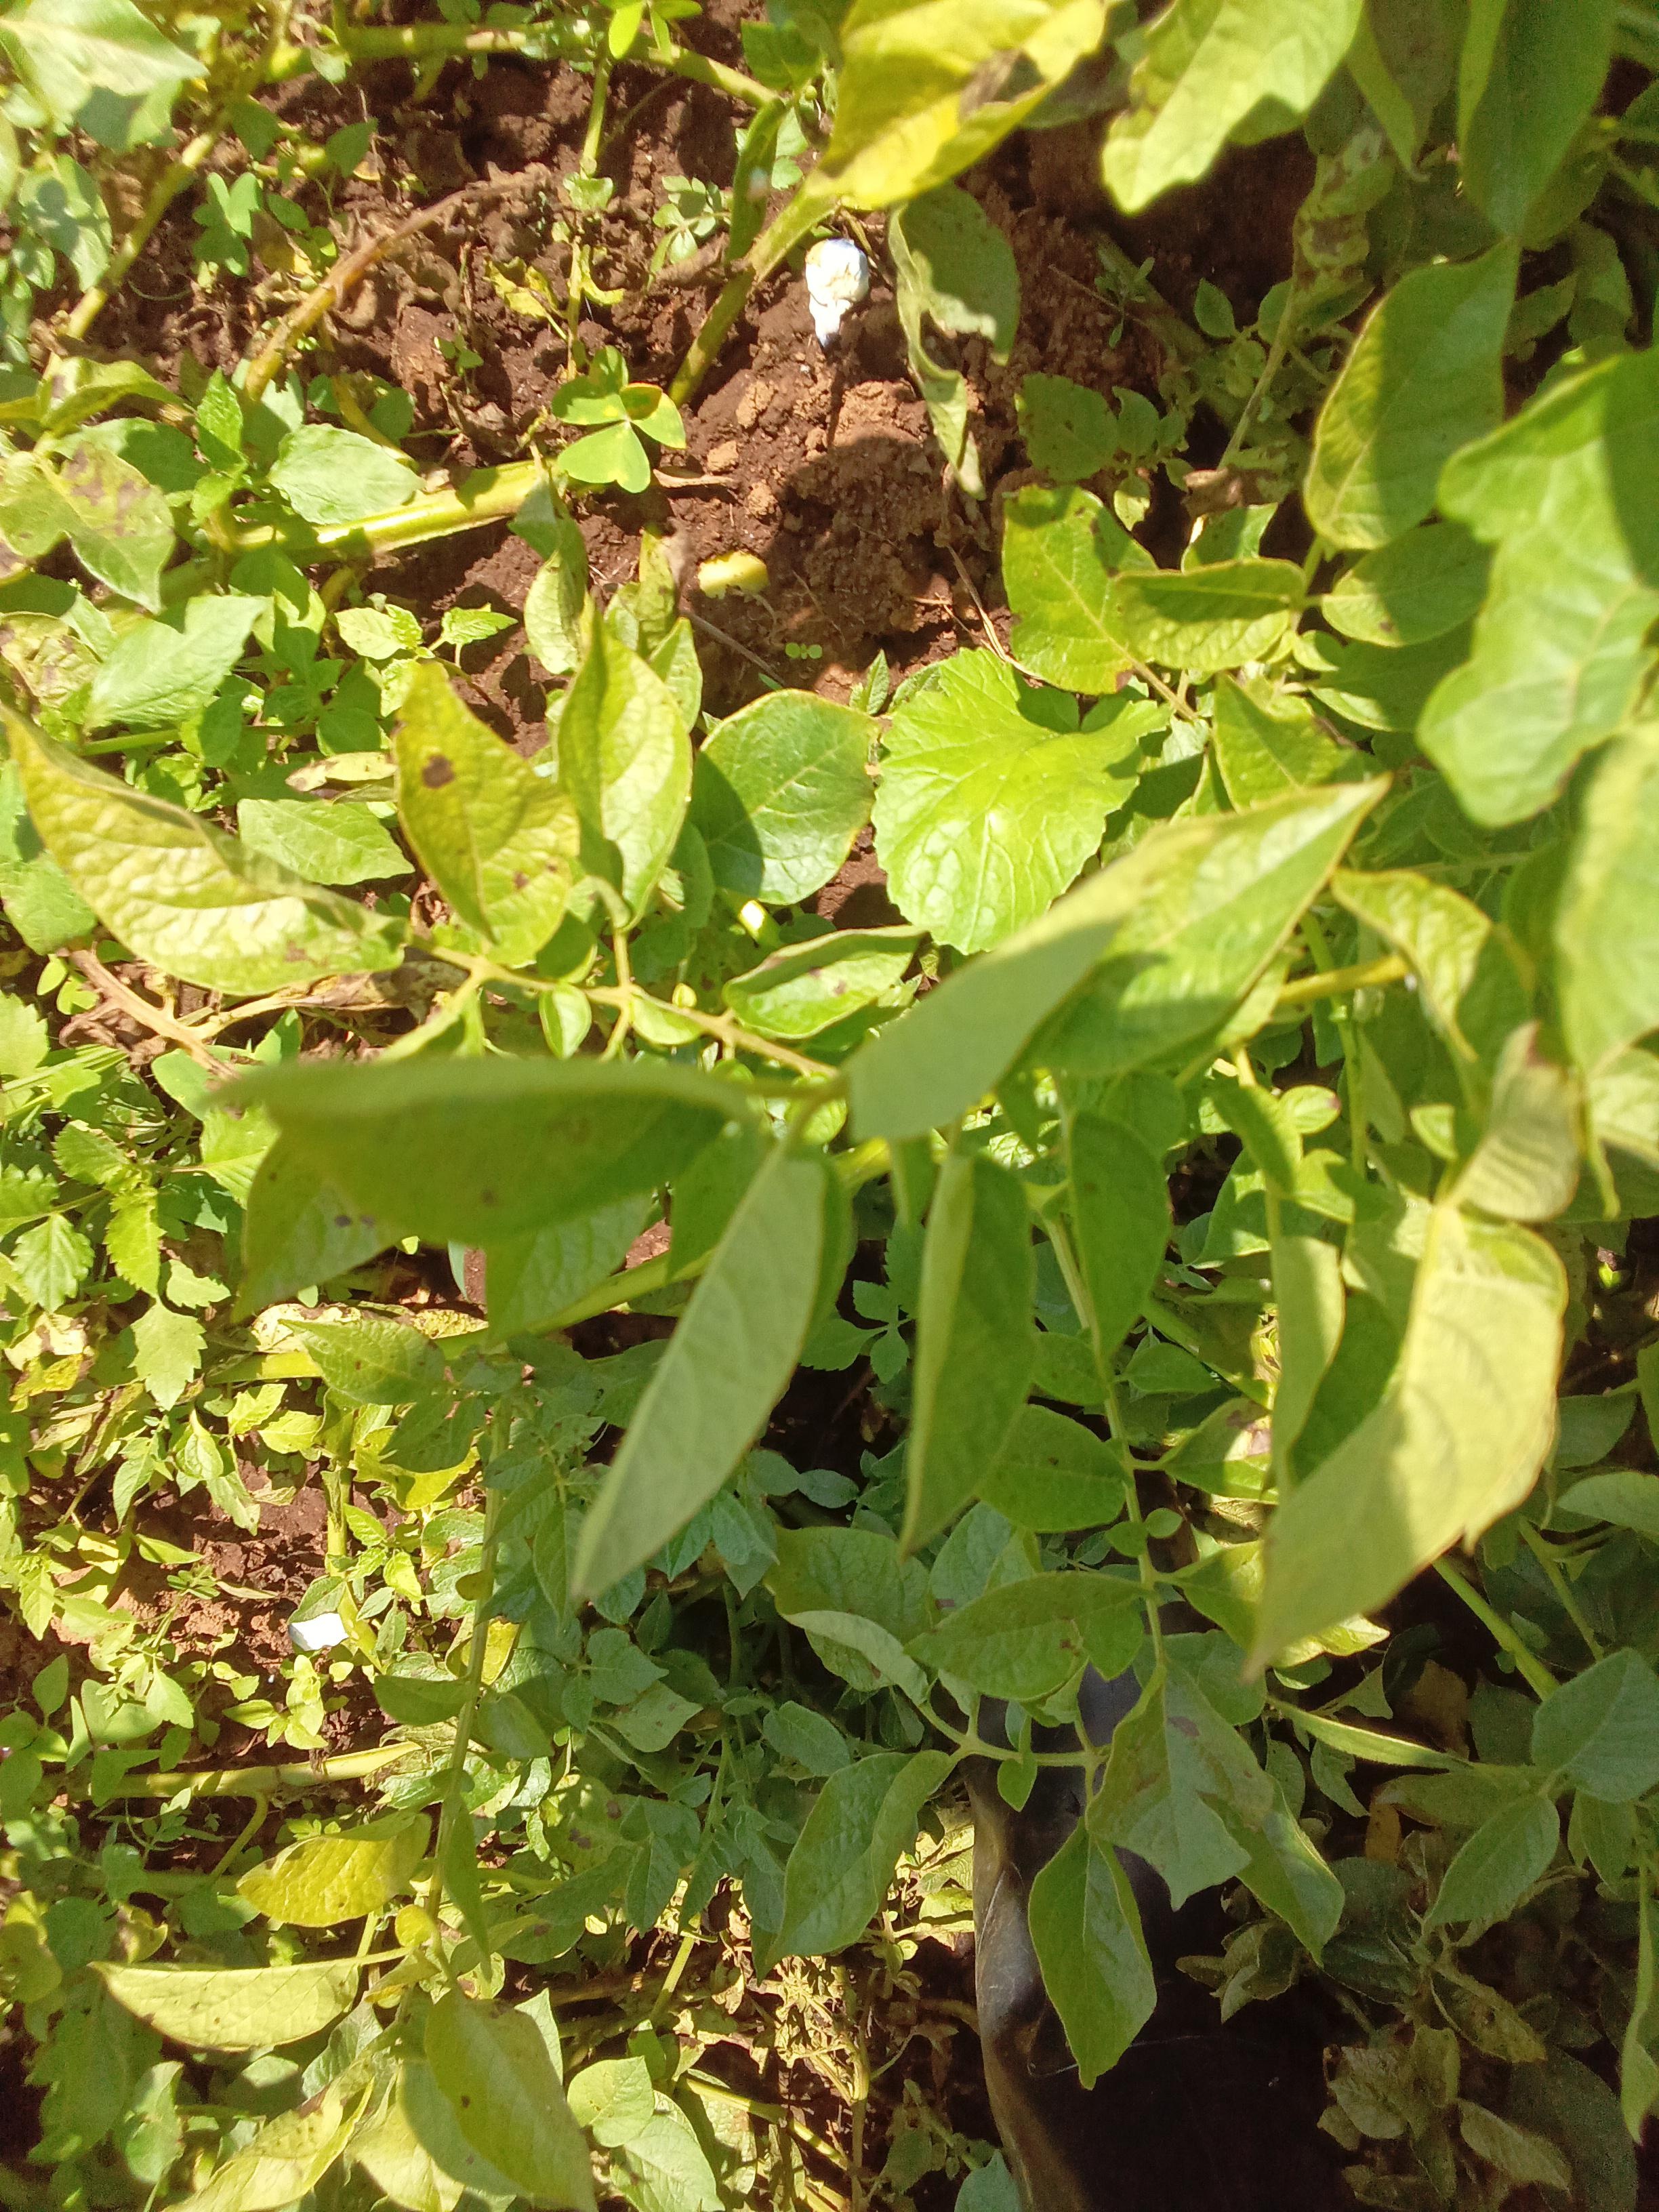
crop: potato
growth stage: maturity
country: Kenya
